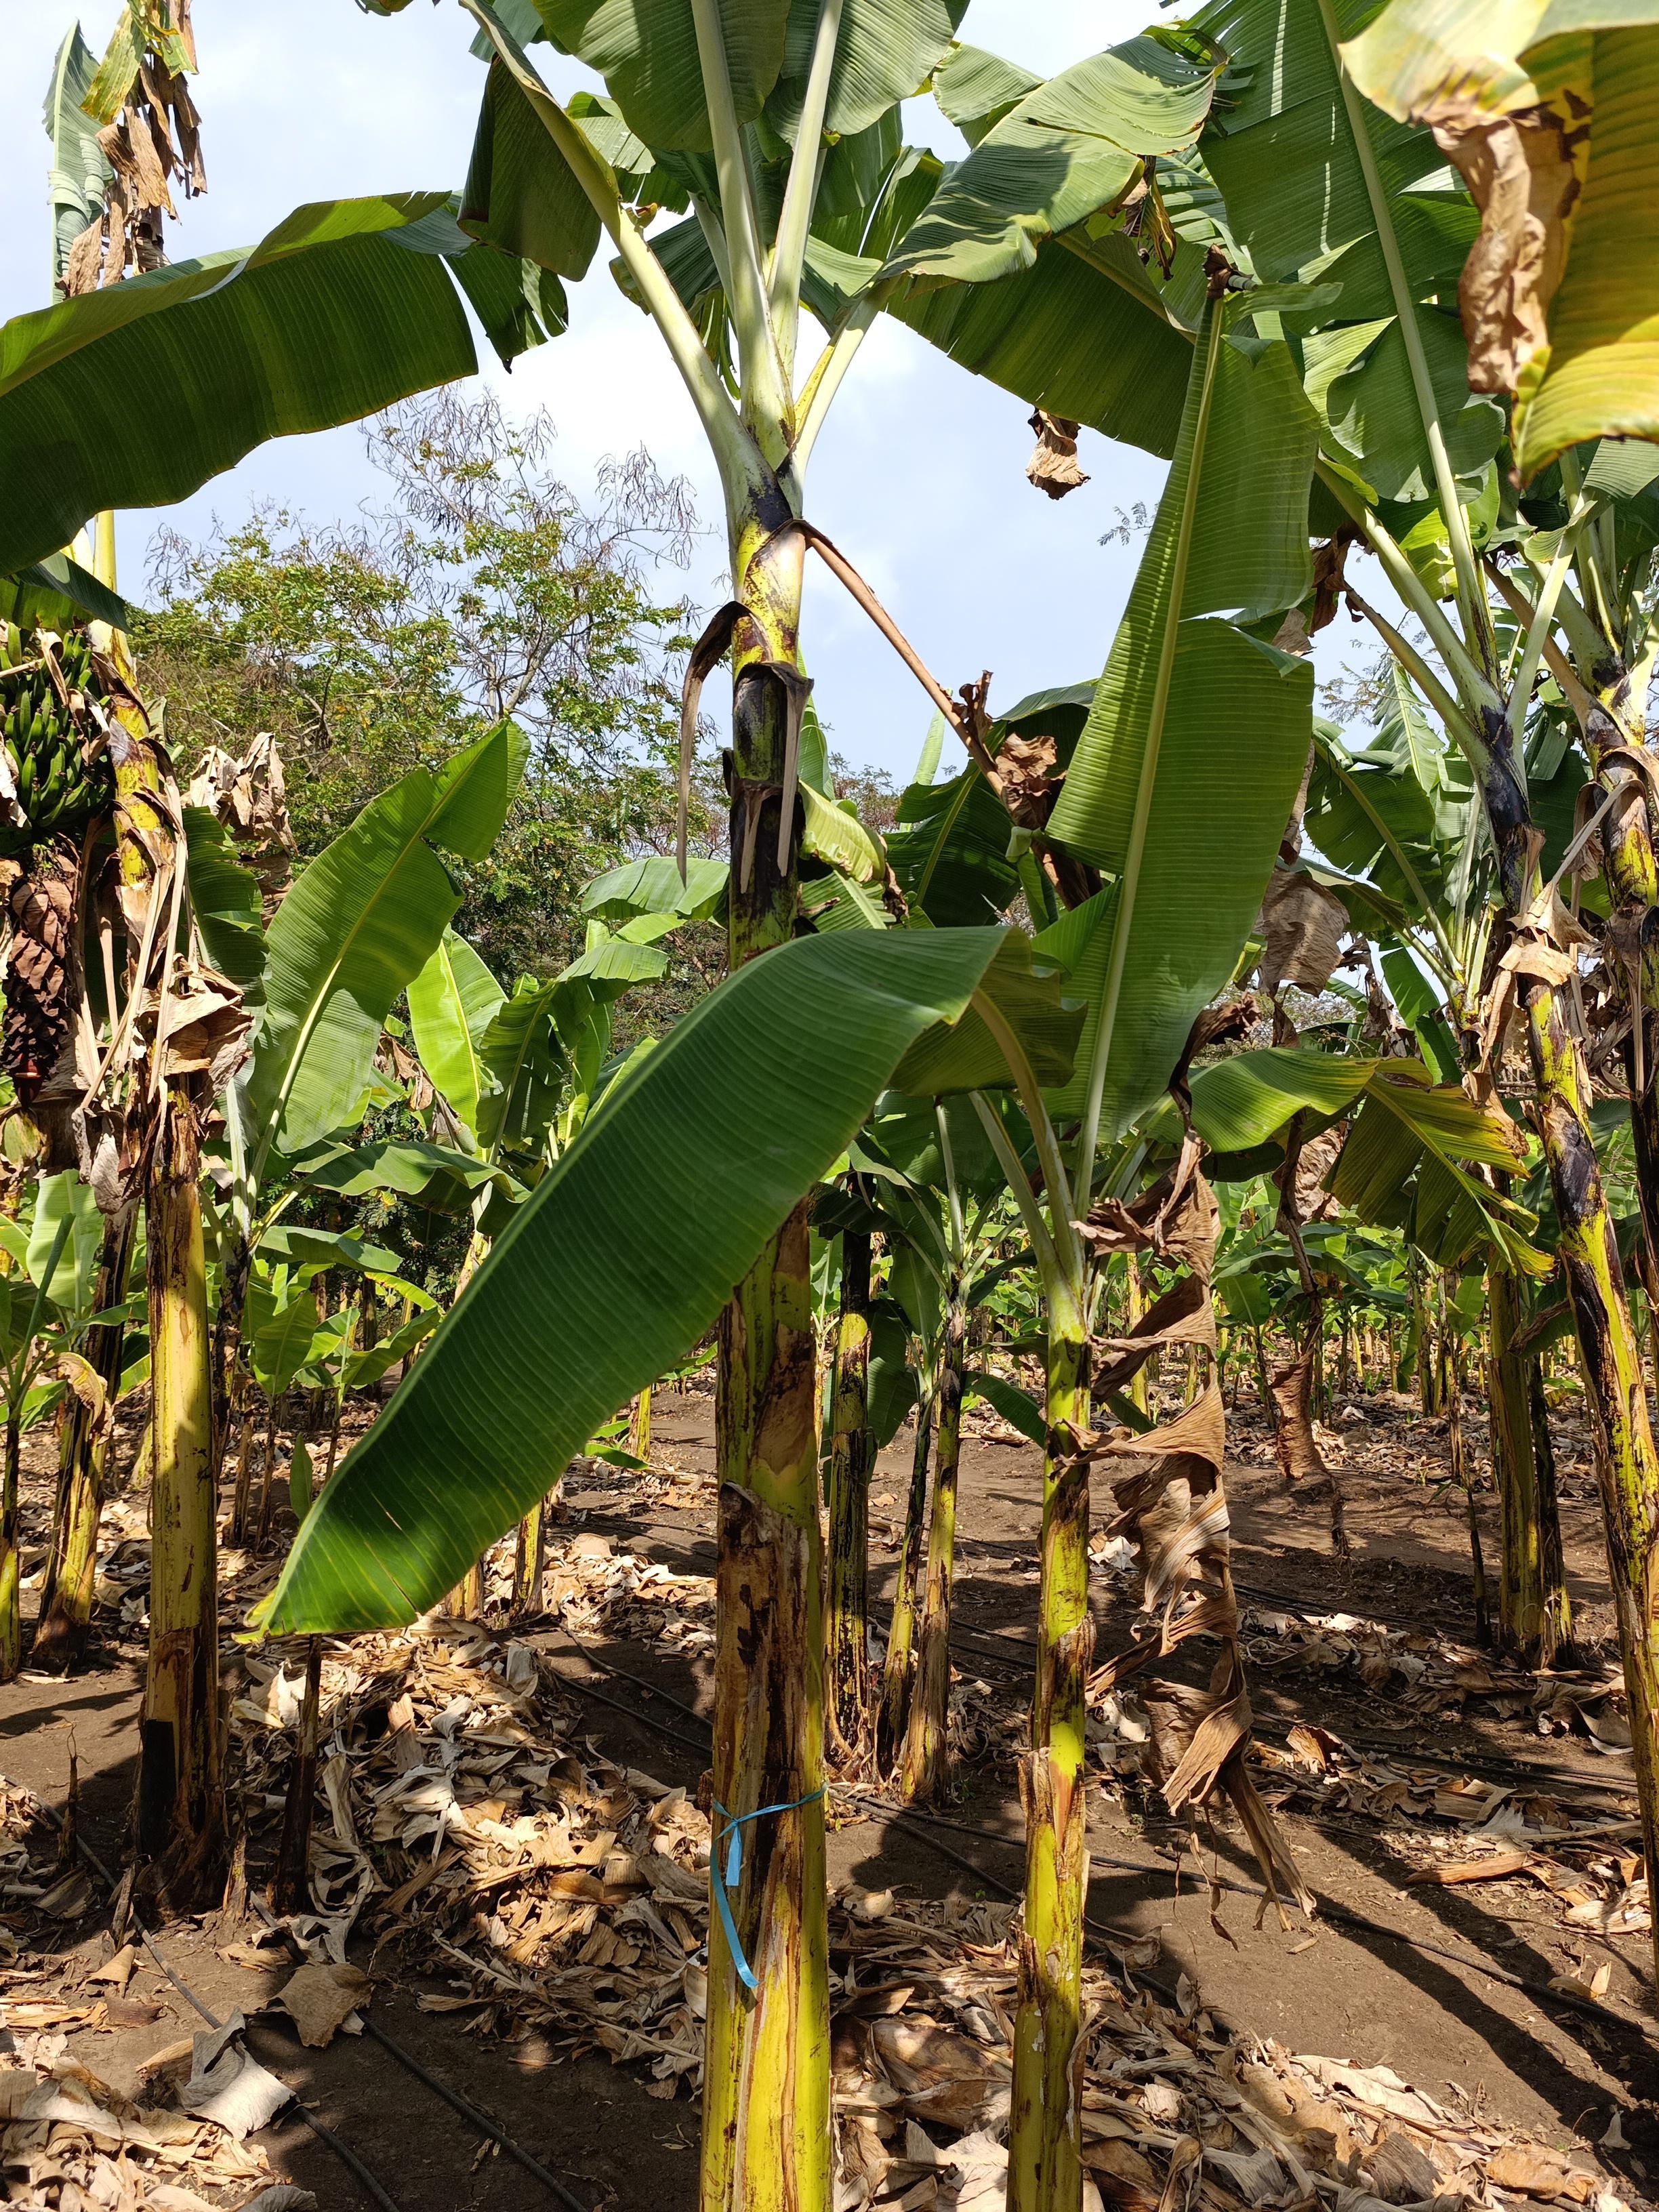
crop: banana
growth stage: vegetative
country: Tanzania
